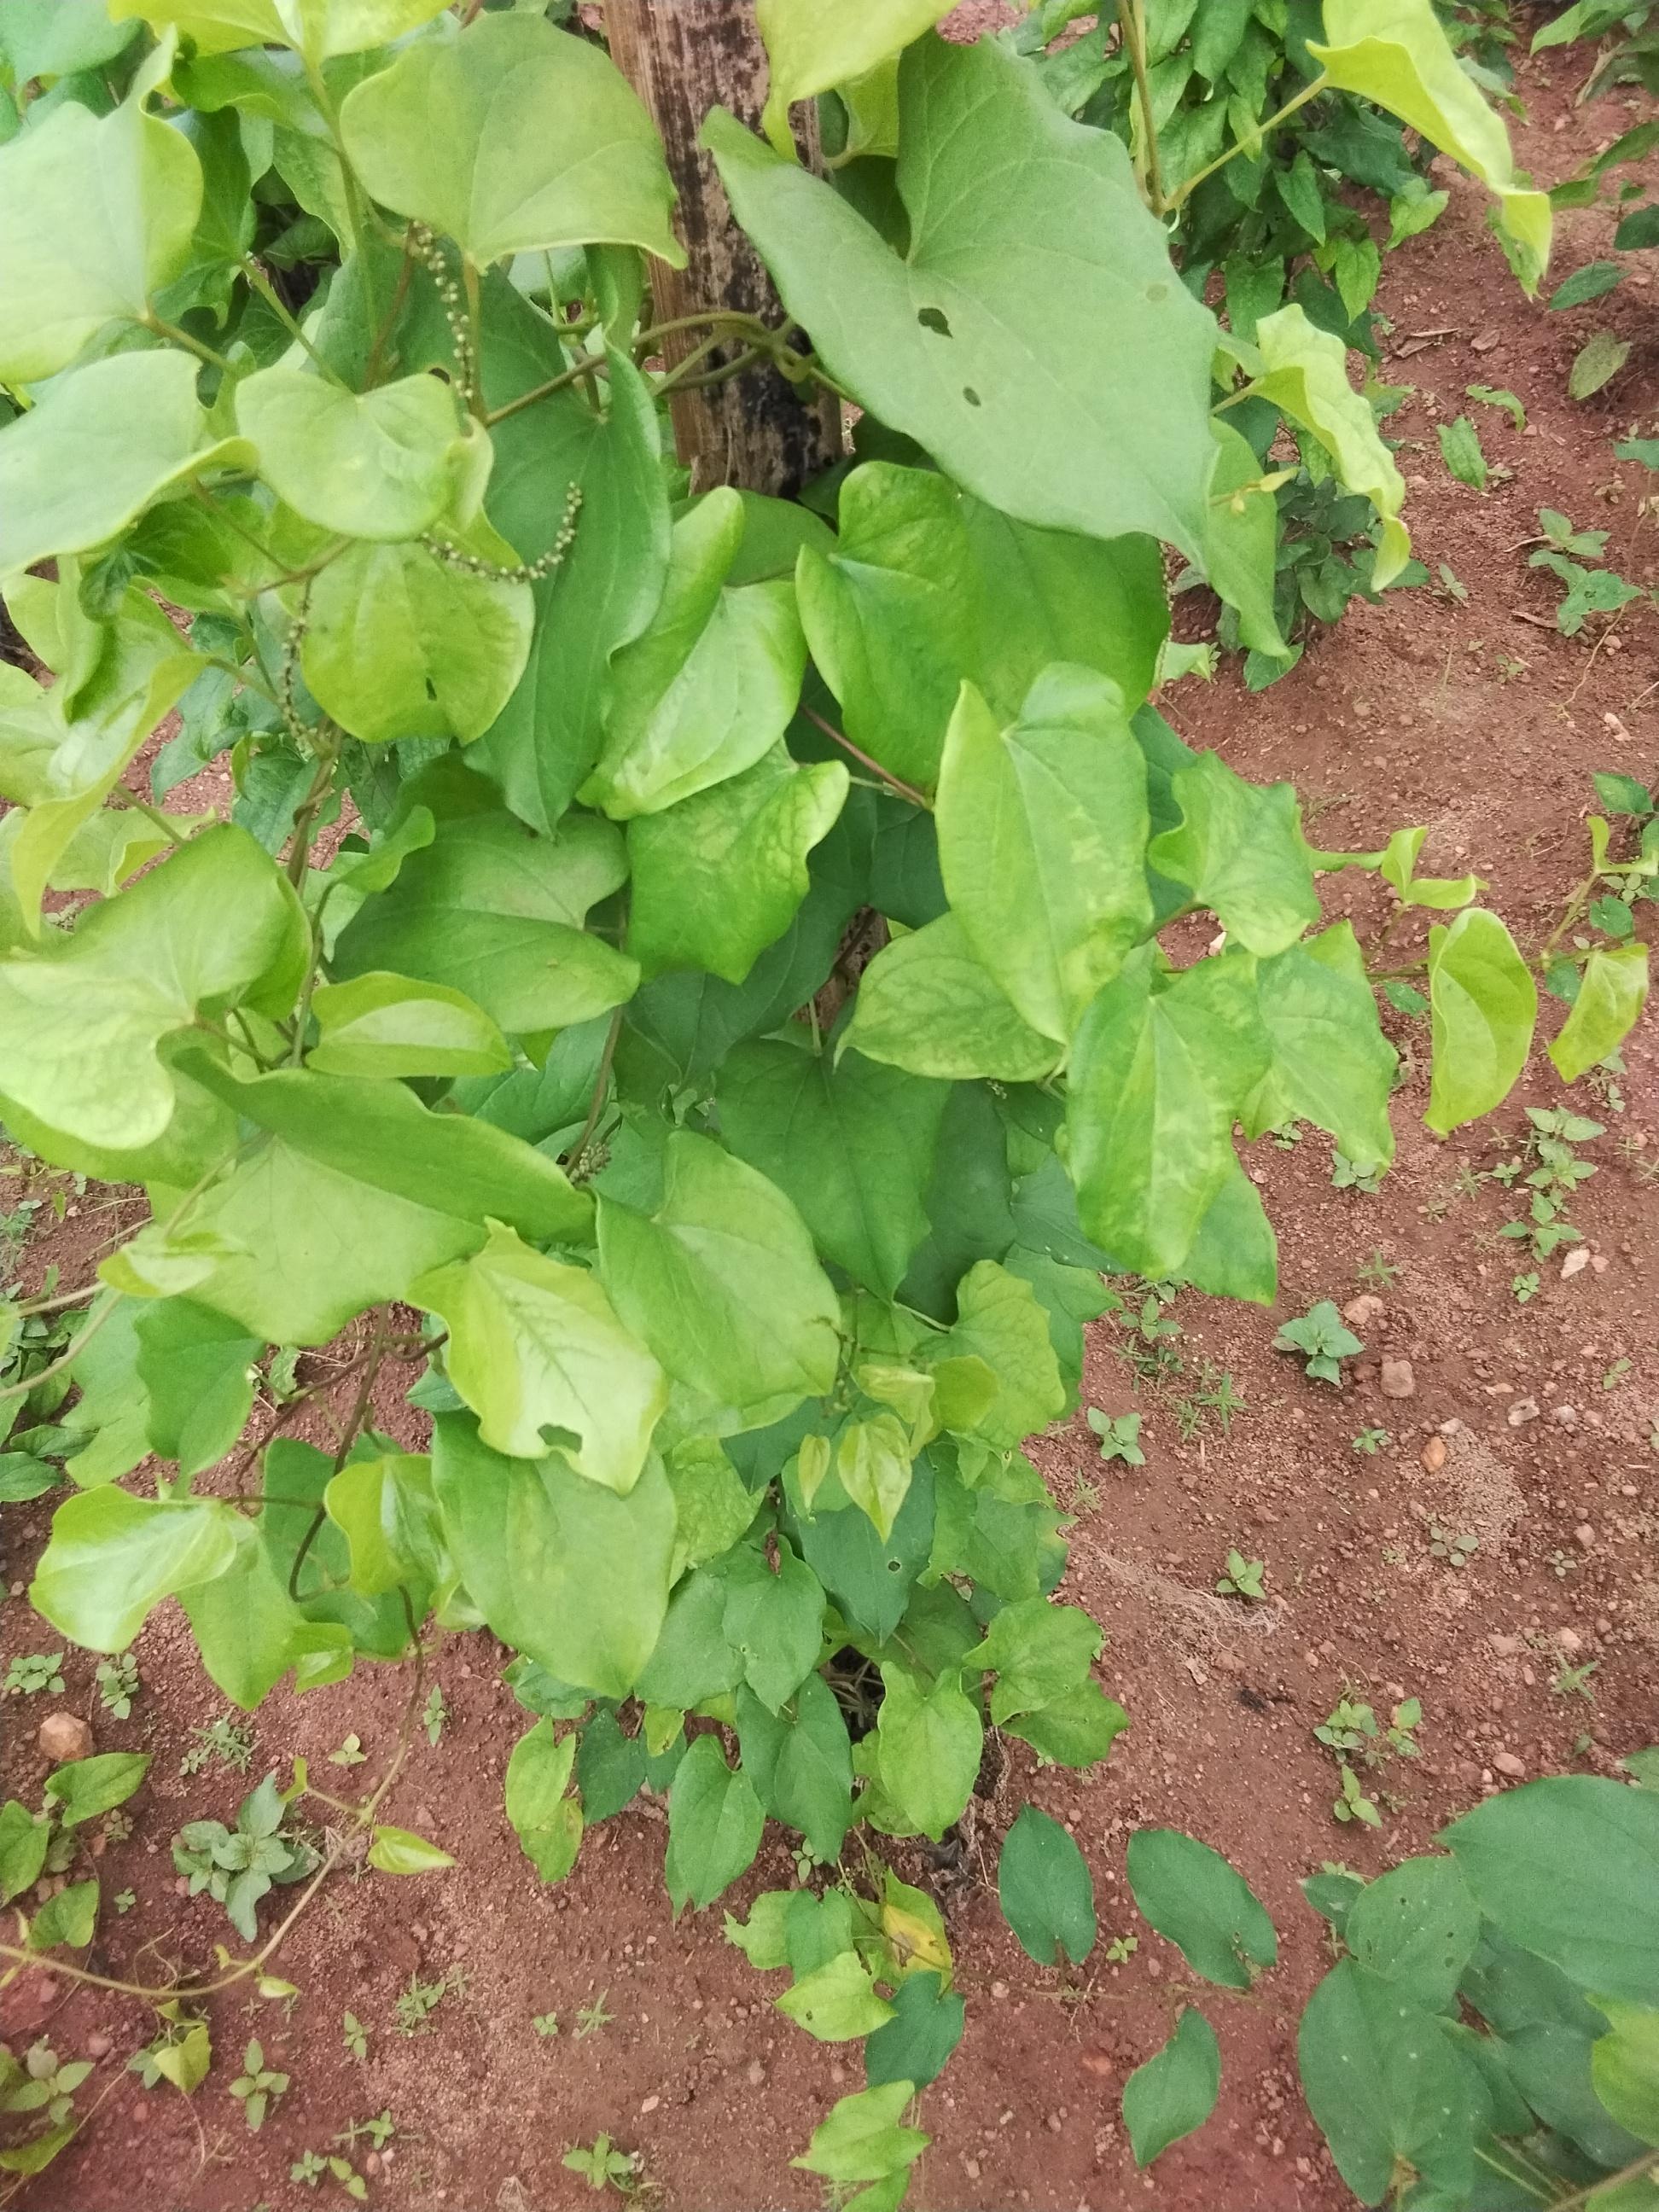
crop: yam
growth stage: vegetative
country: Nigeria
